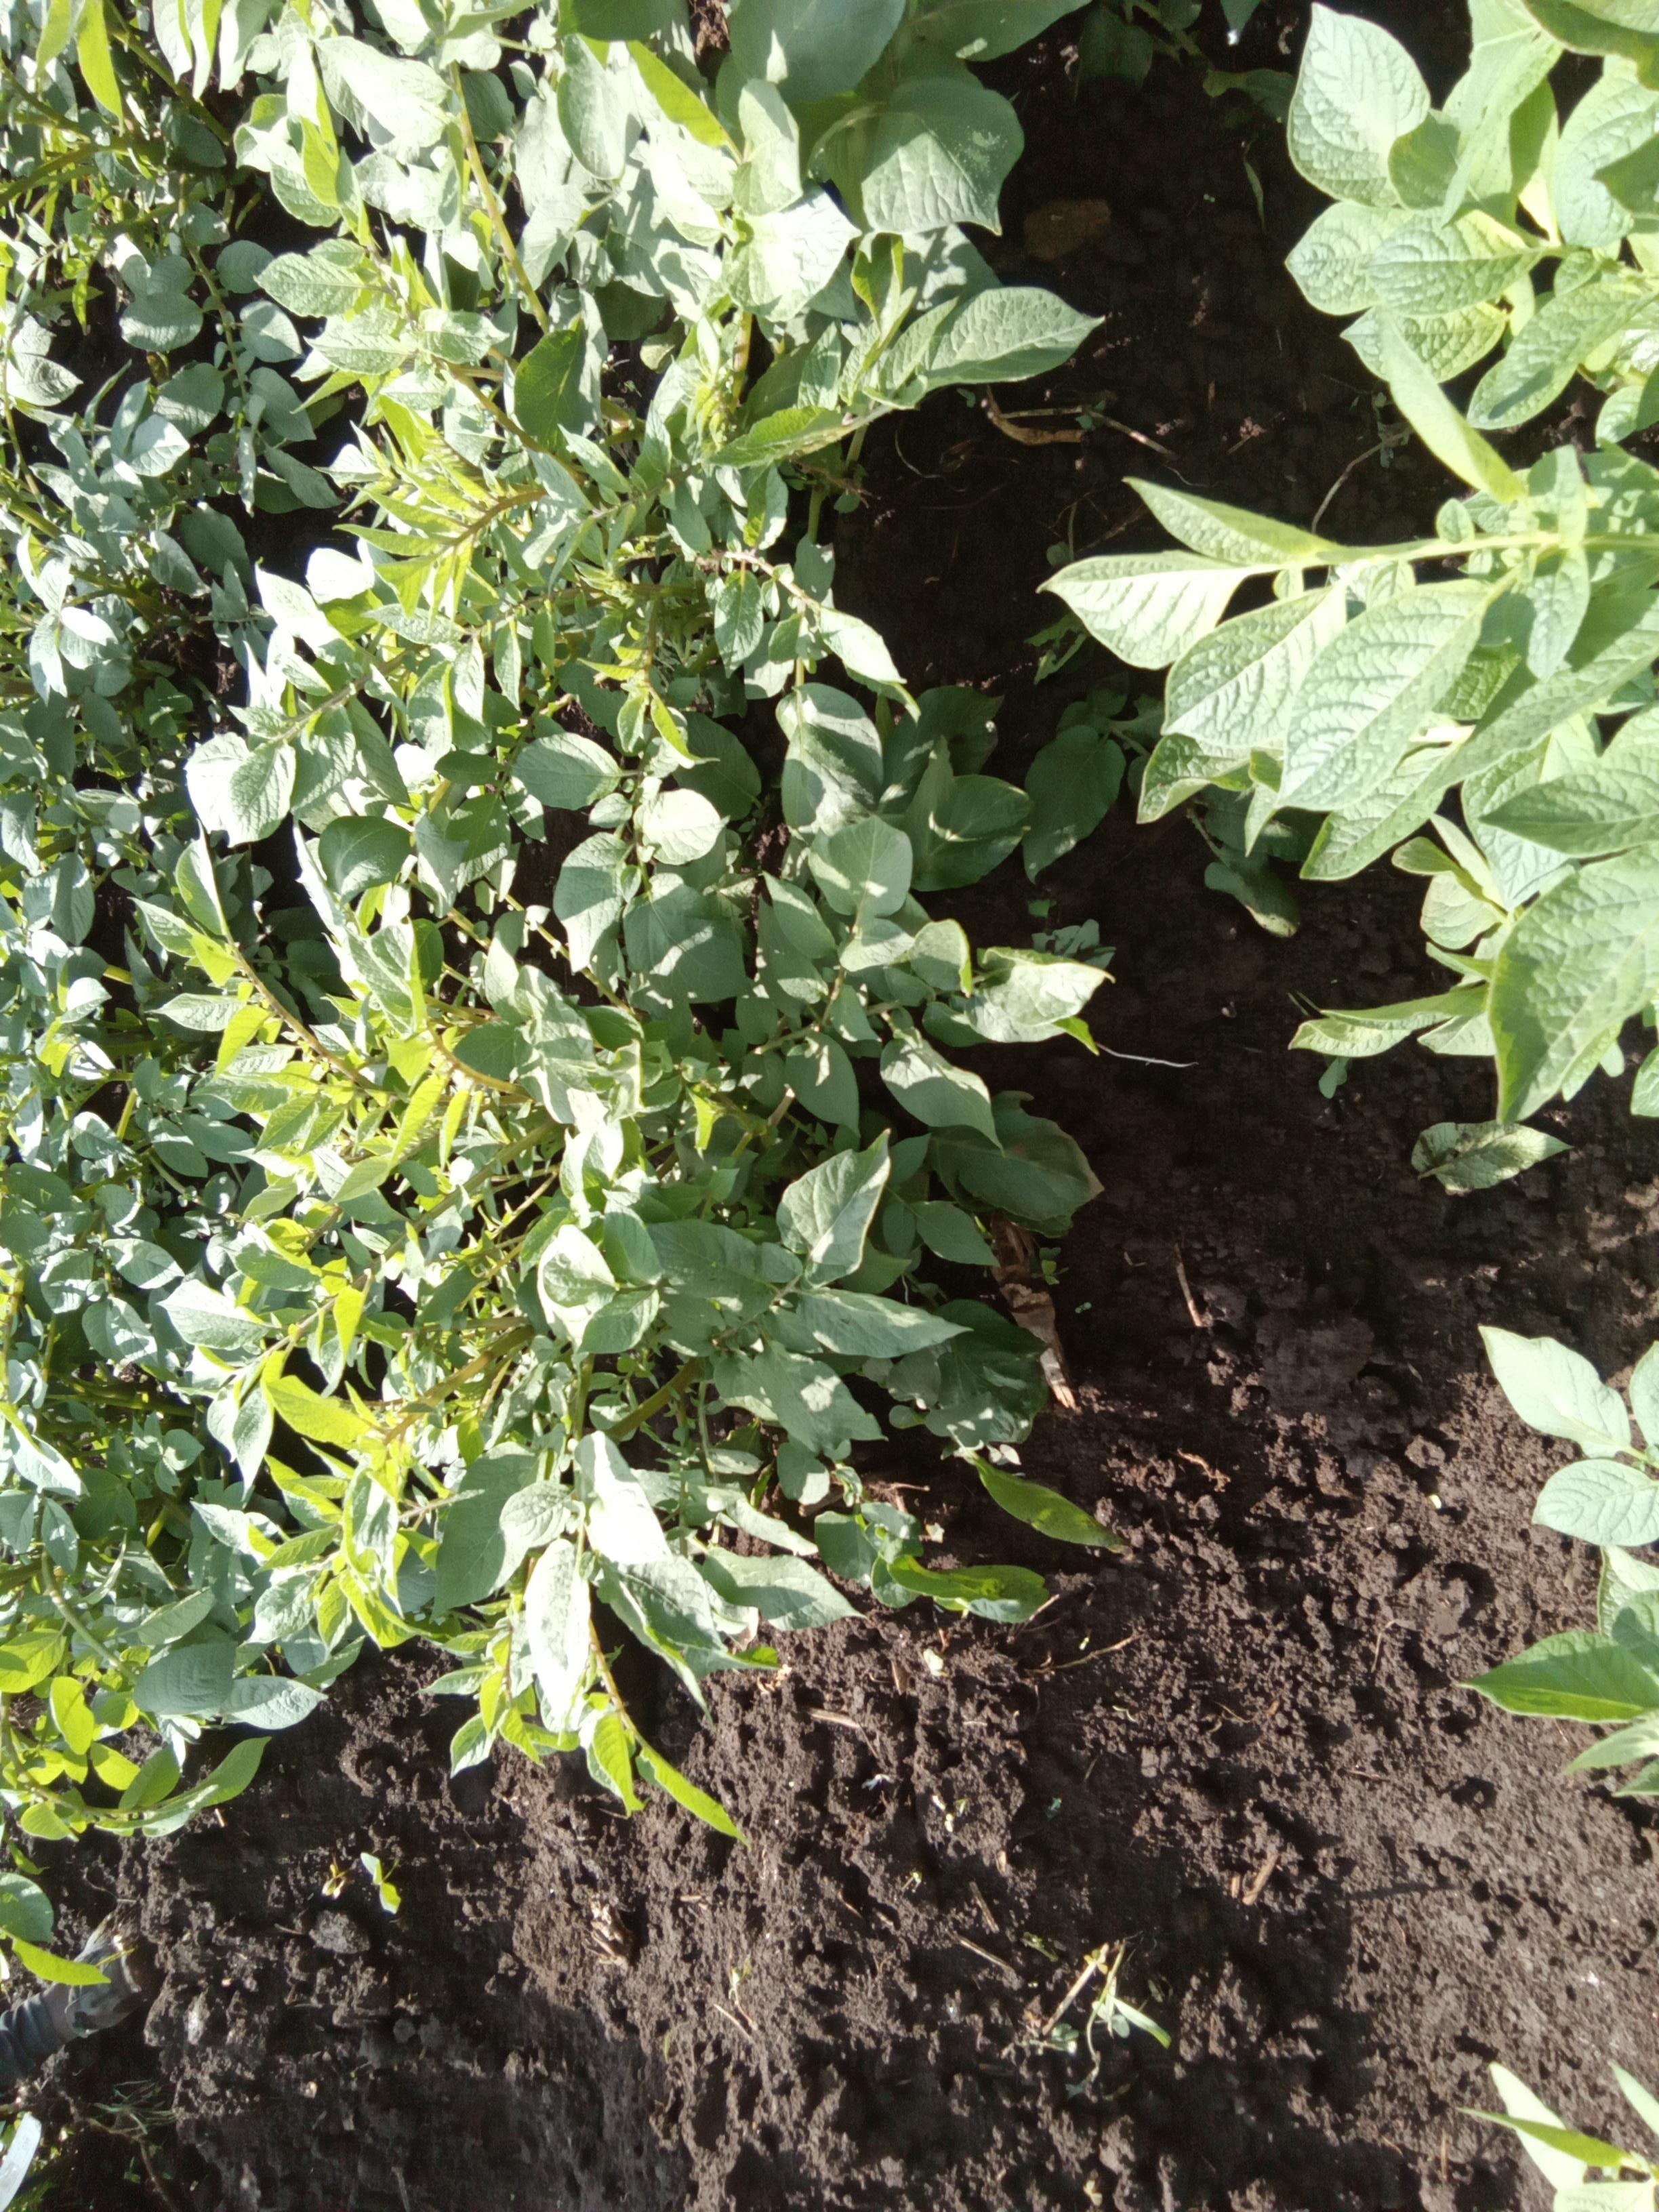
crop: potato
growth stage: vegetative
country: Kenya
